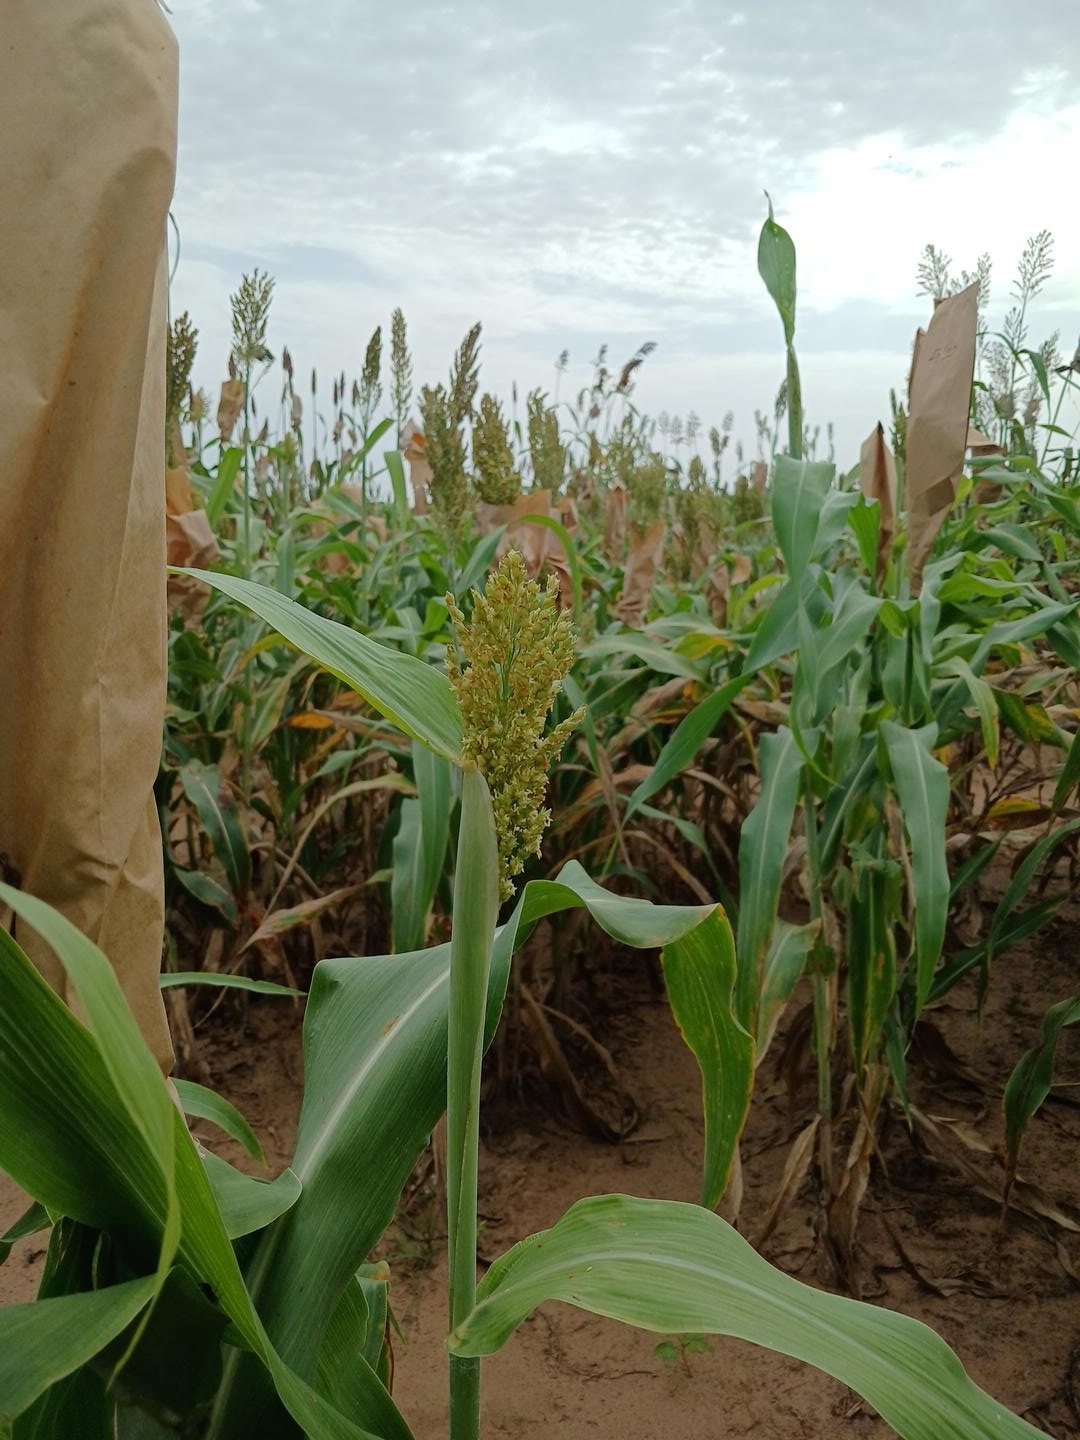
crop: sorghum
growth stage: flowering
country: Senegal
